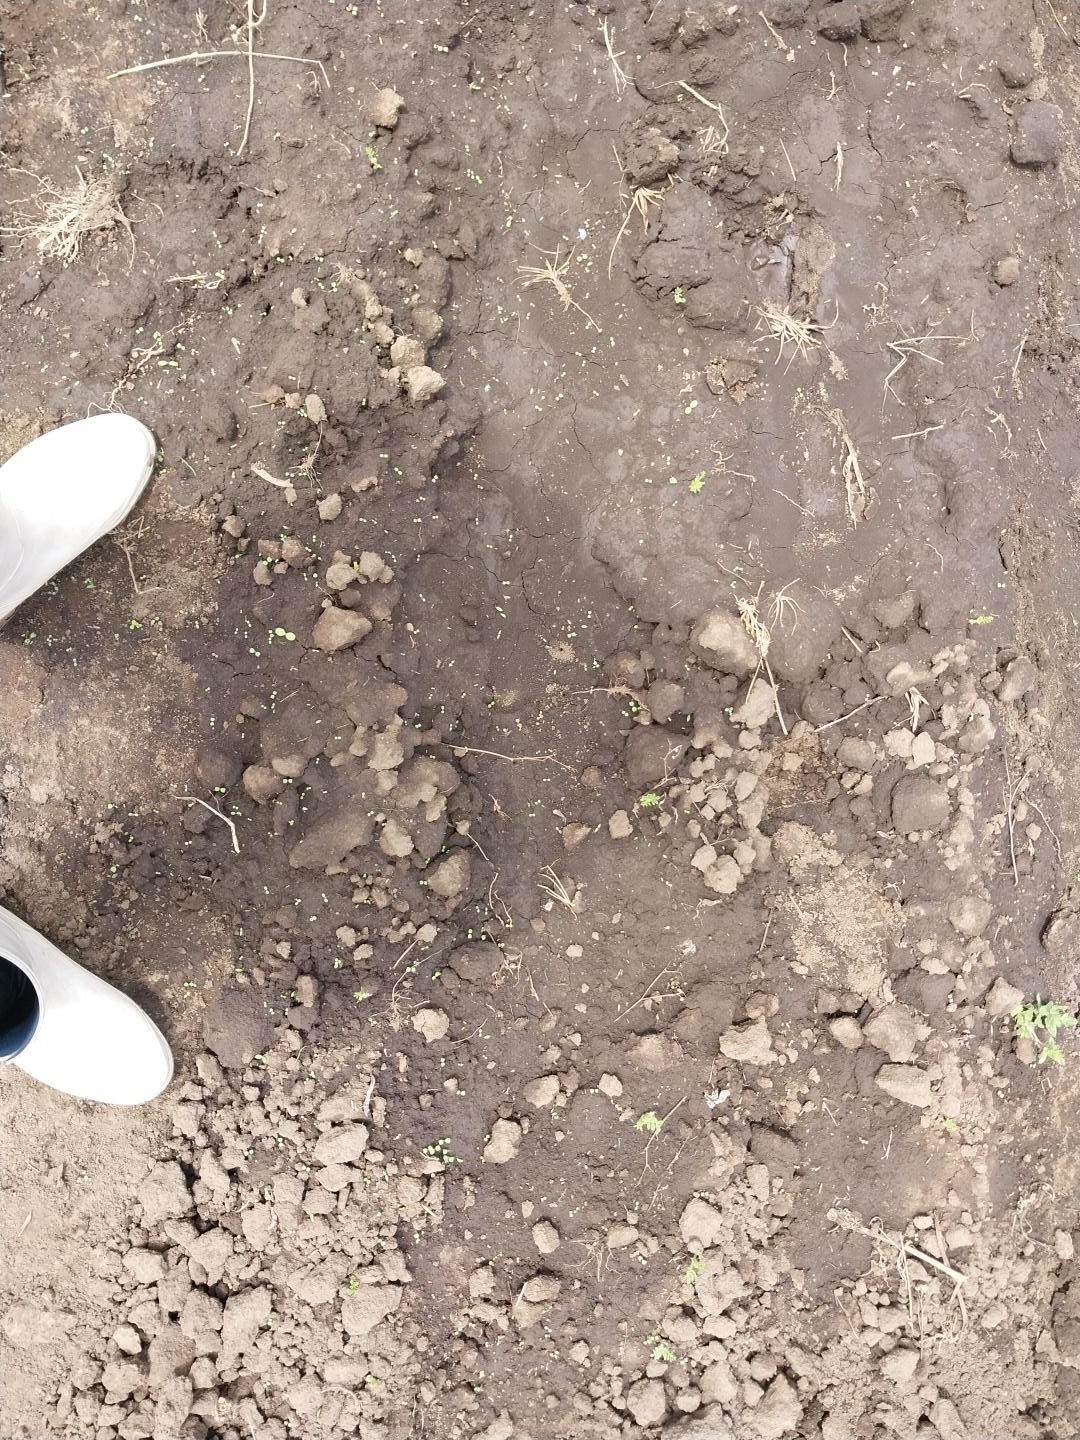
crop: chickpea
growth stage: emergence
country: Tanzania
